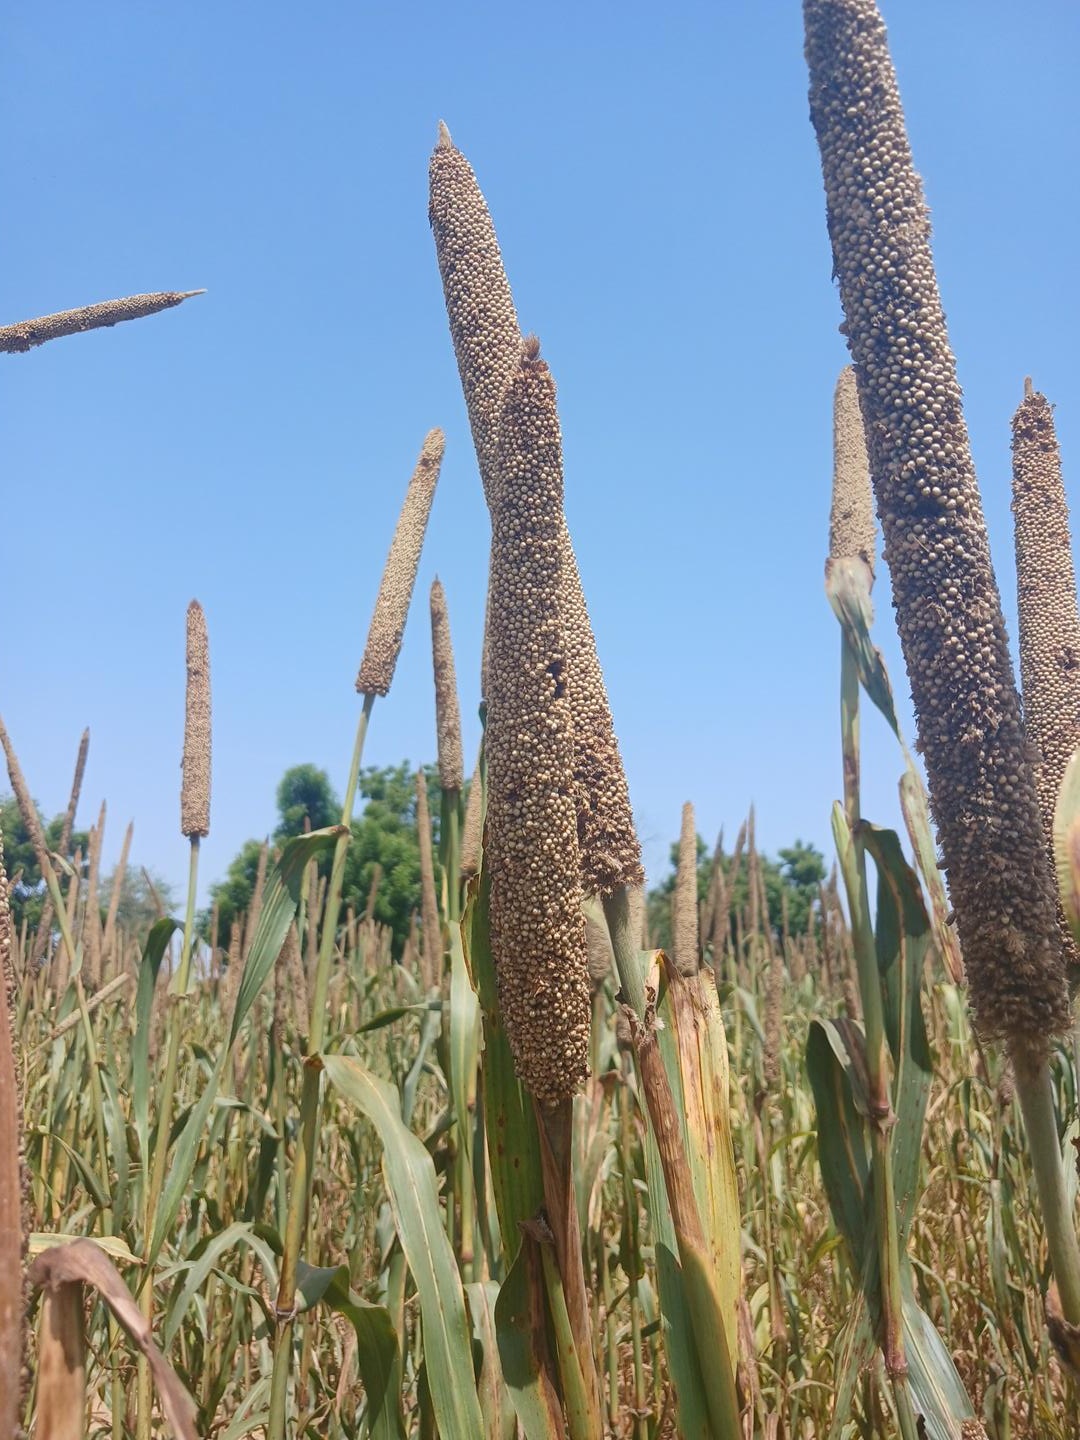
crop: pearl millet
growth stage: maturity
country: Senegal
